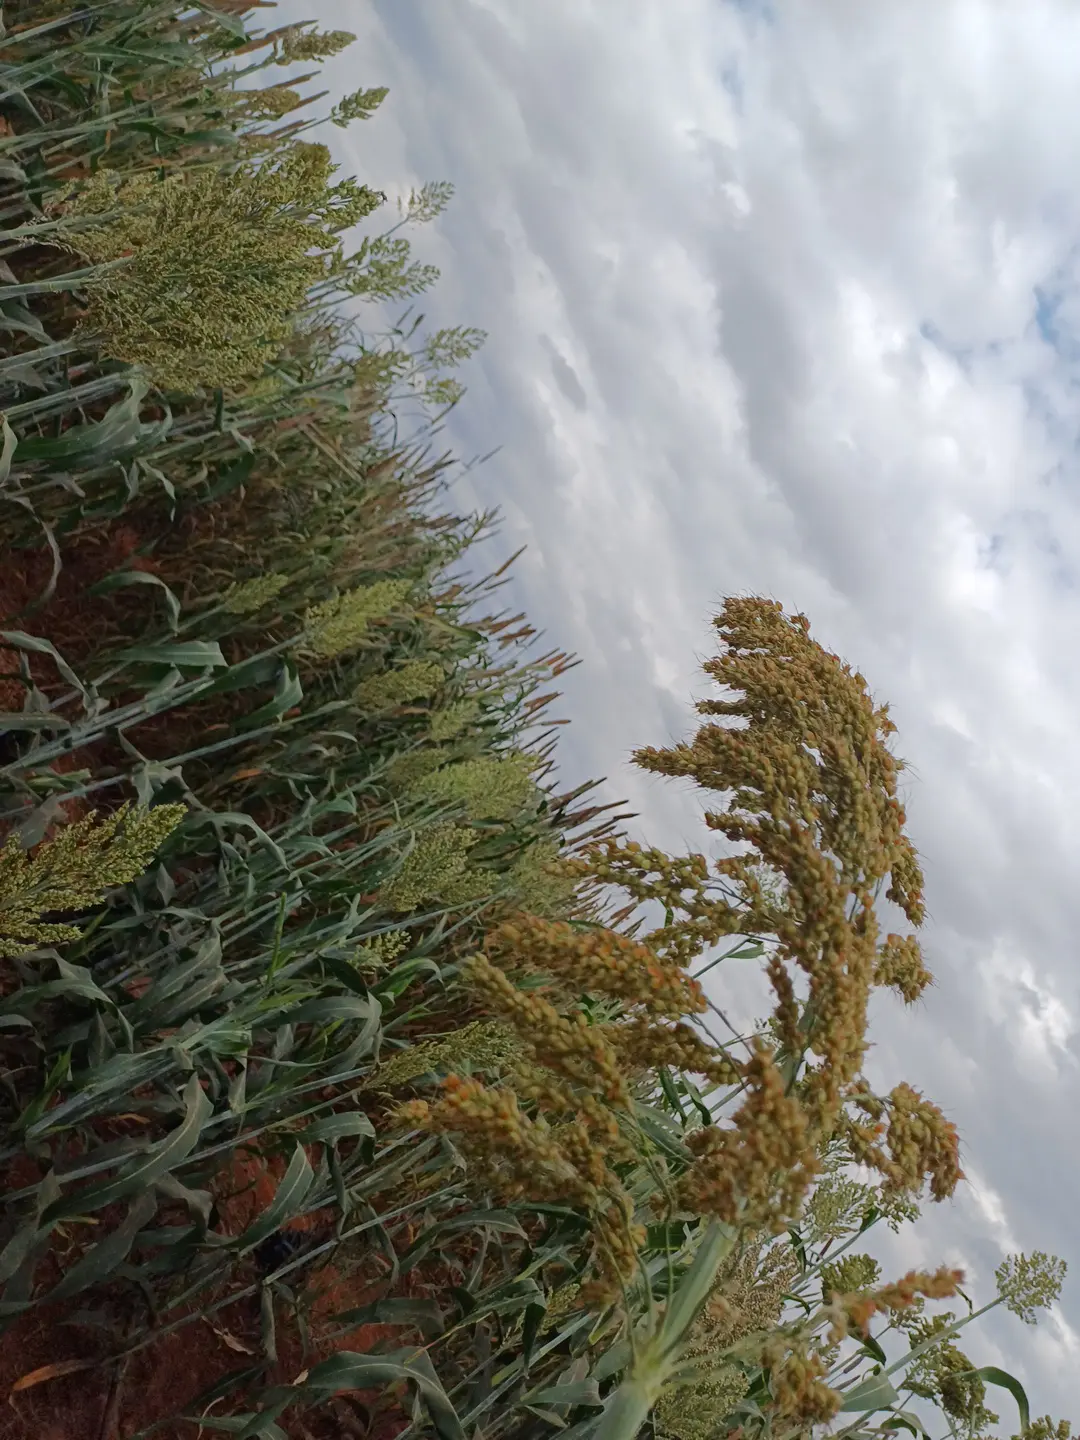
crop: sorghum
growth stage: filling grain
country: Kenya
